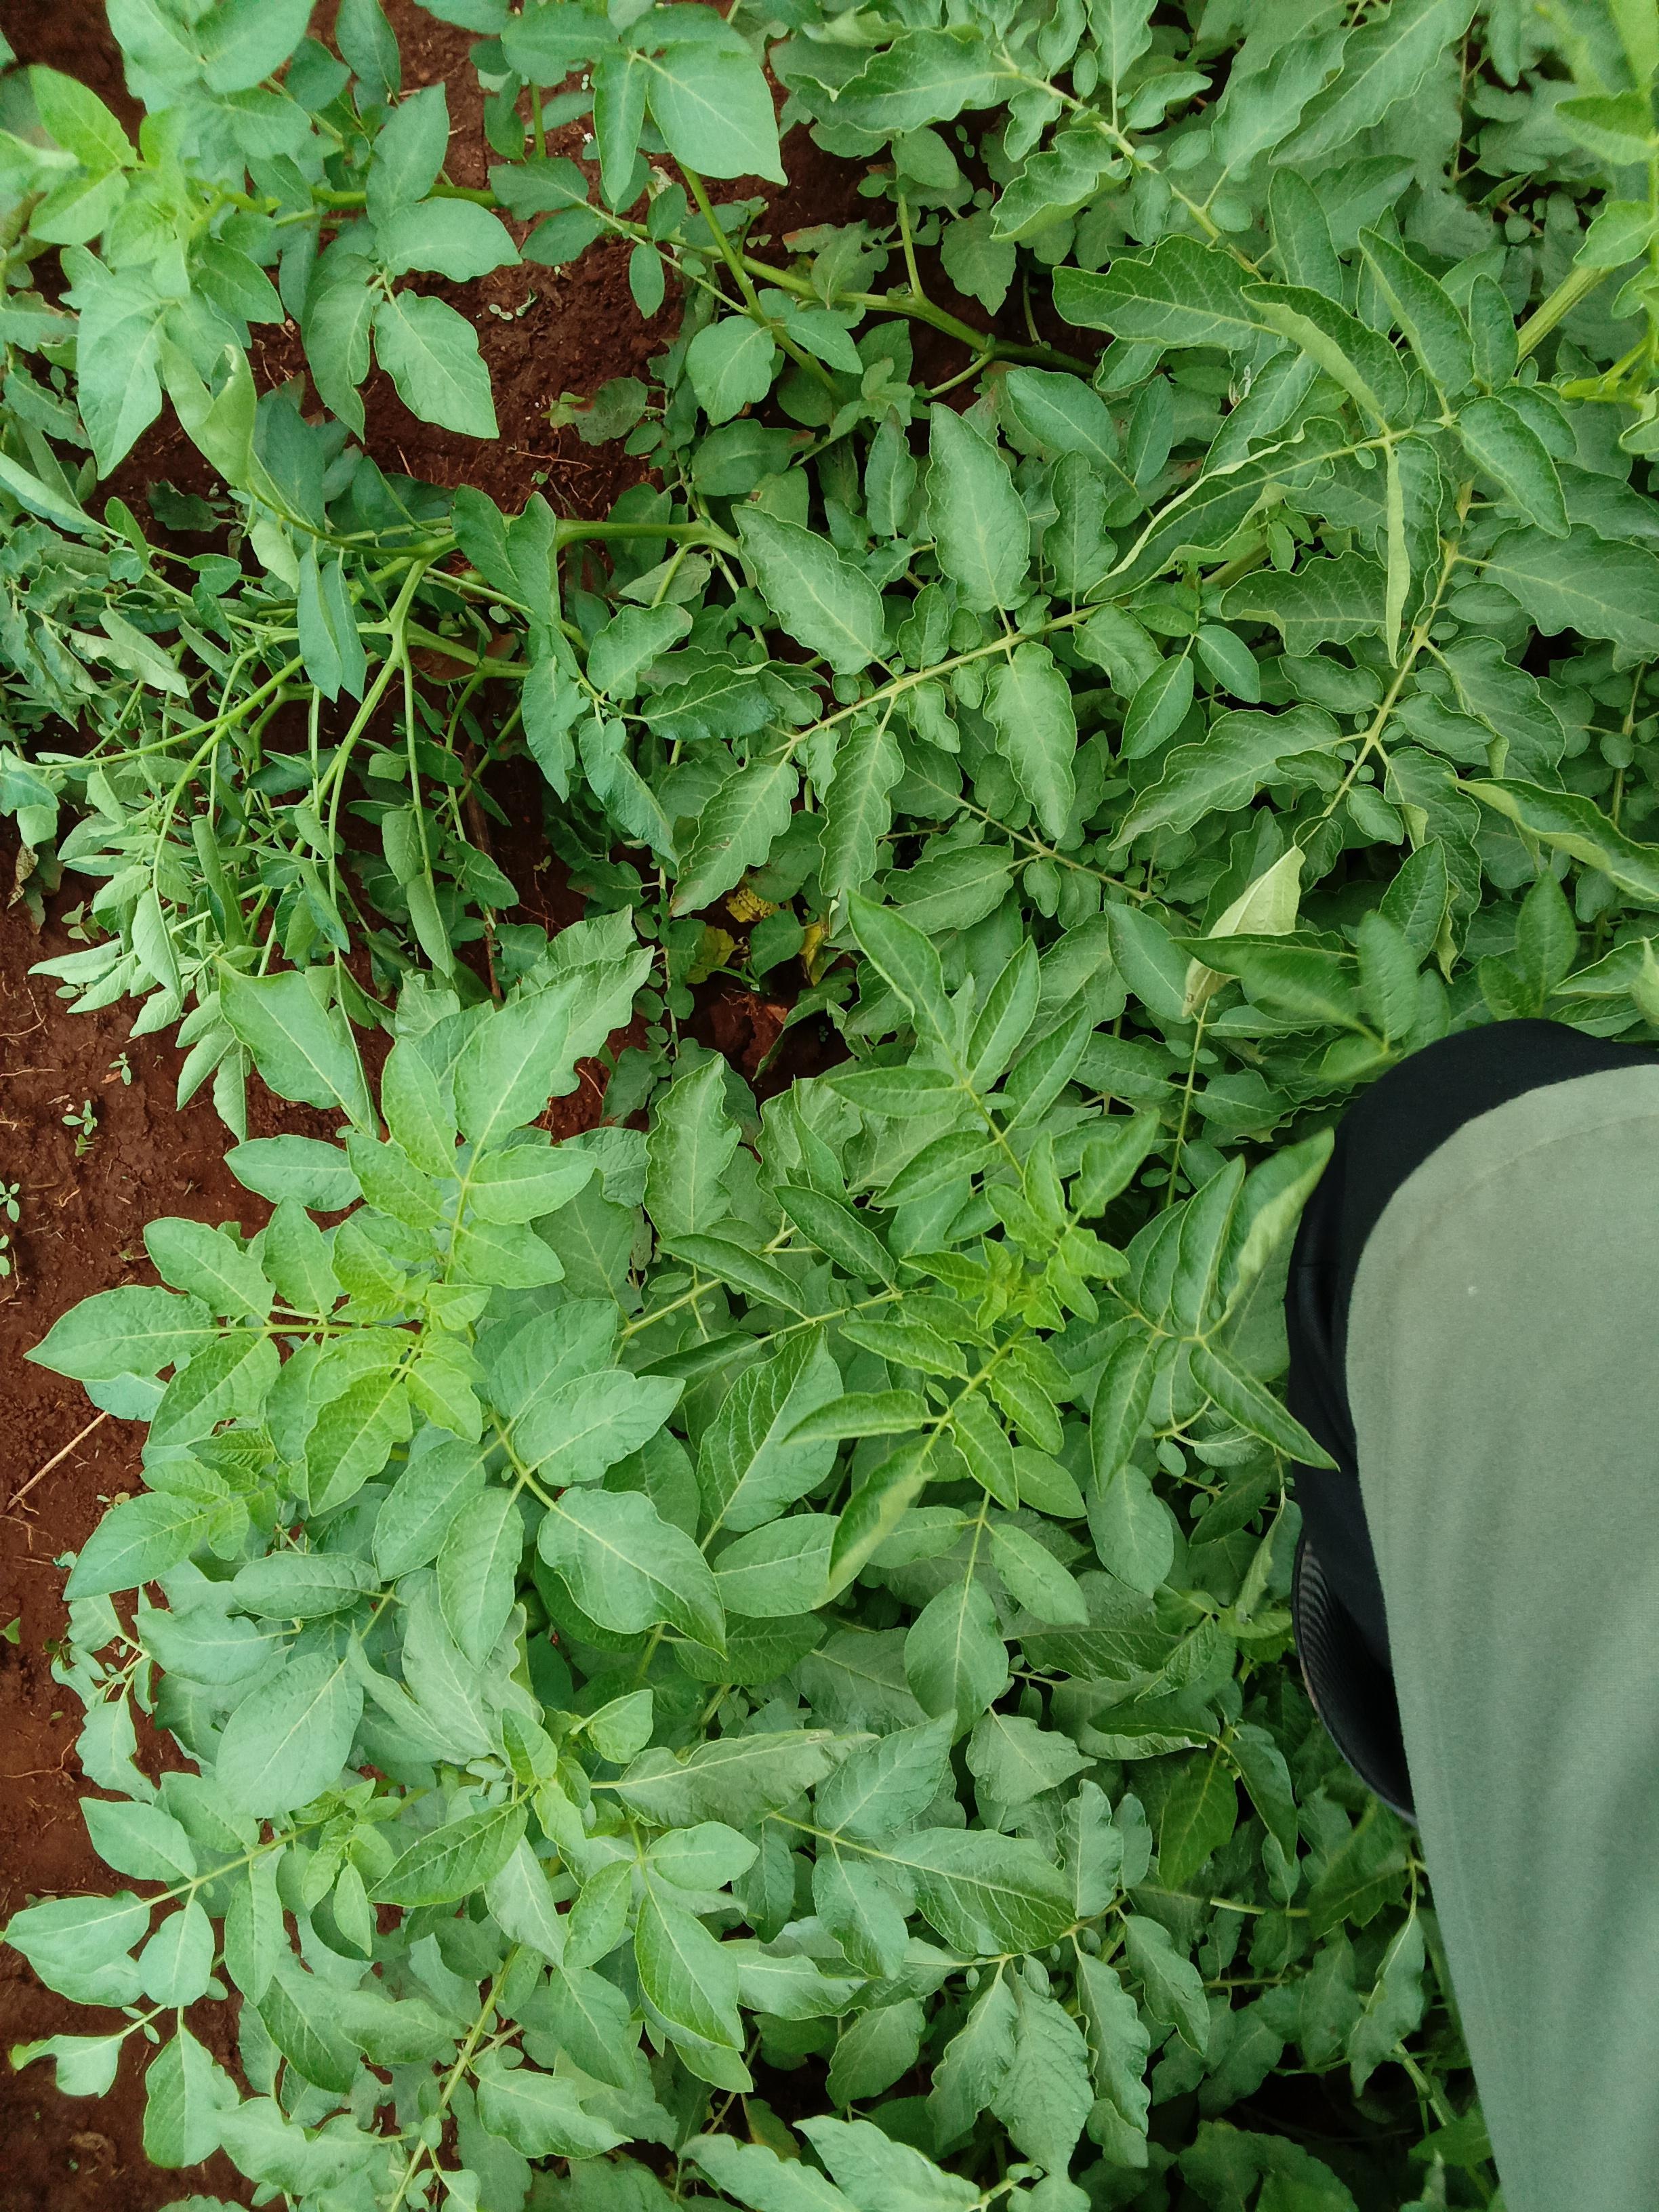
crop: potato
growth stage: flowering
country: Kenya
